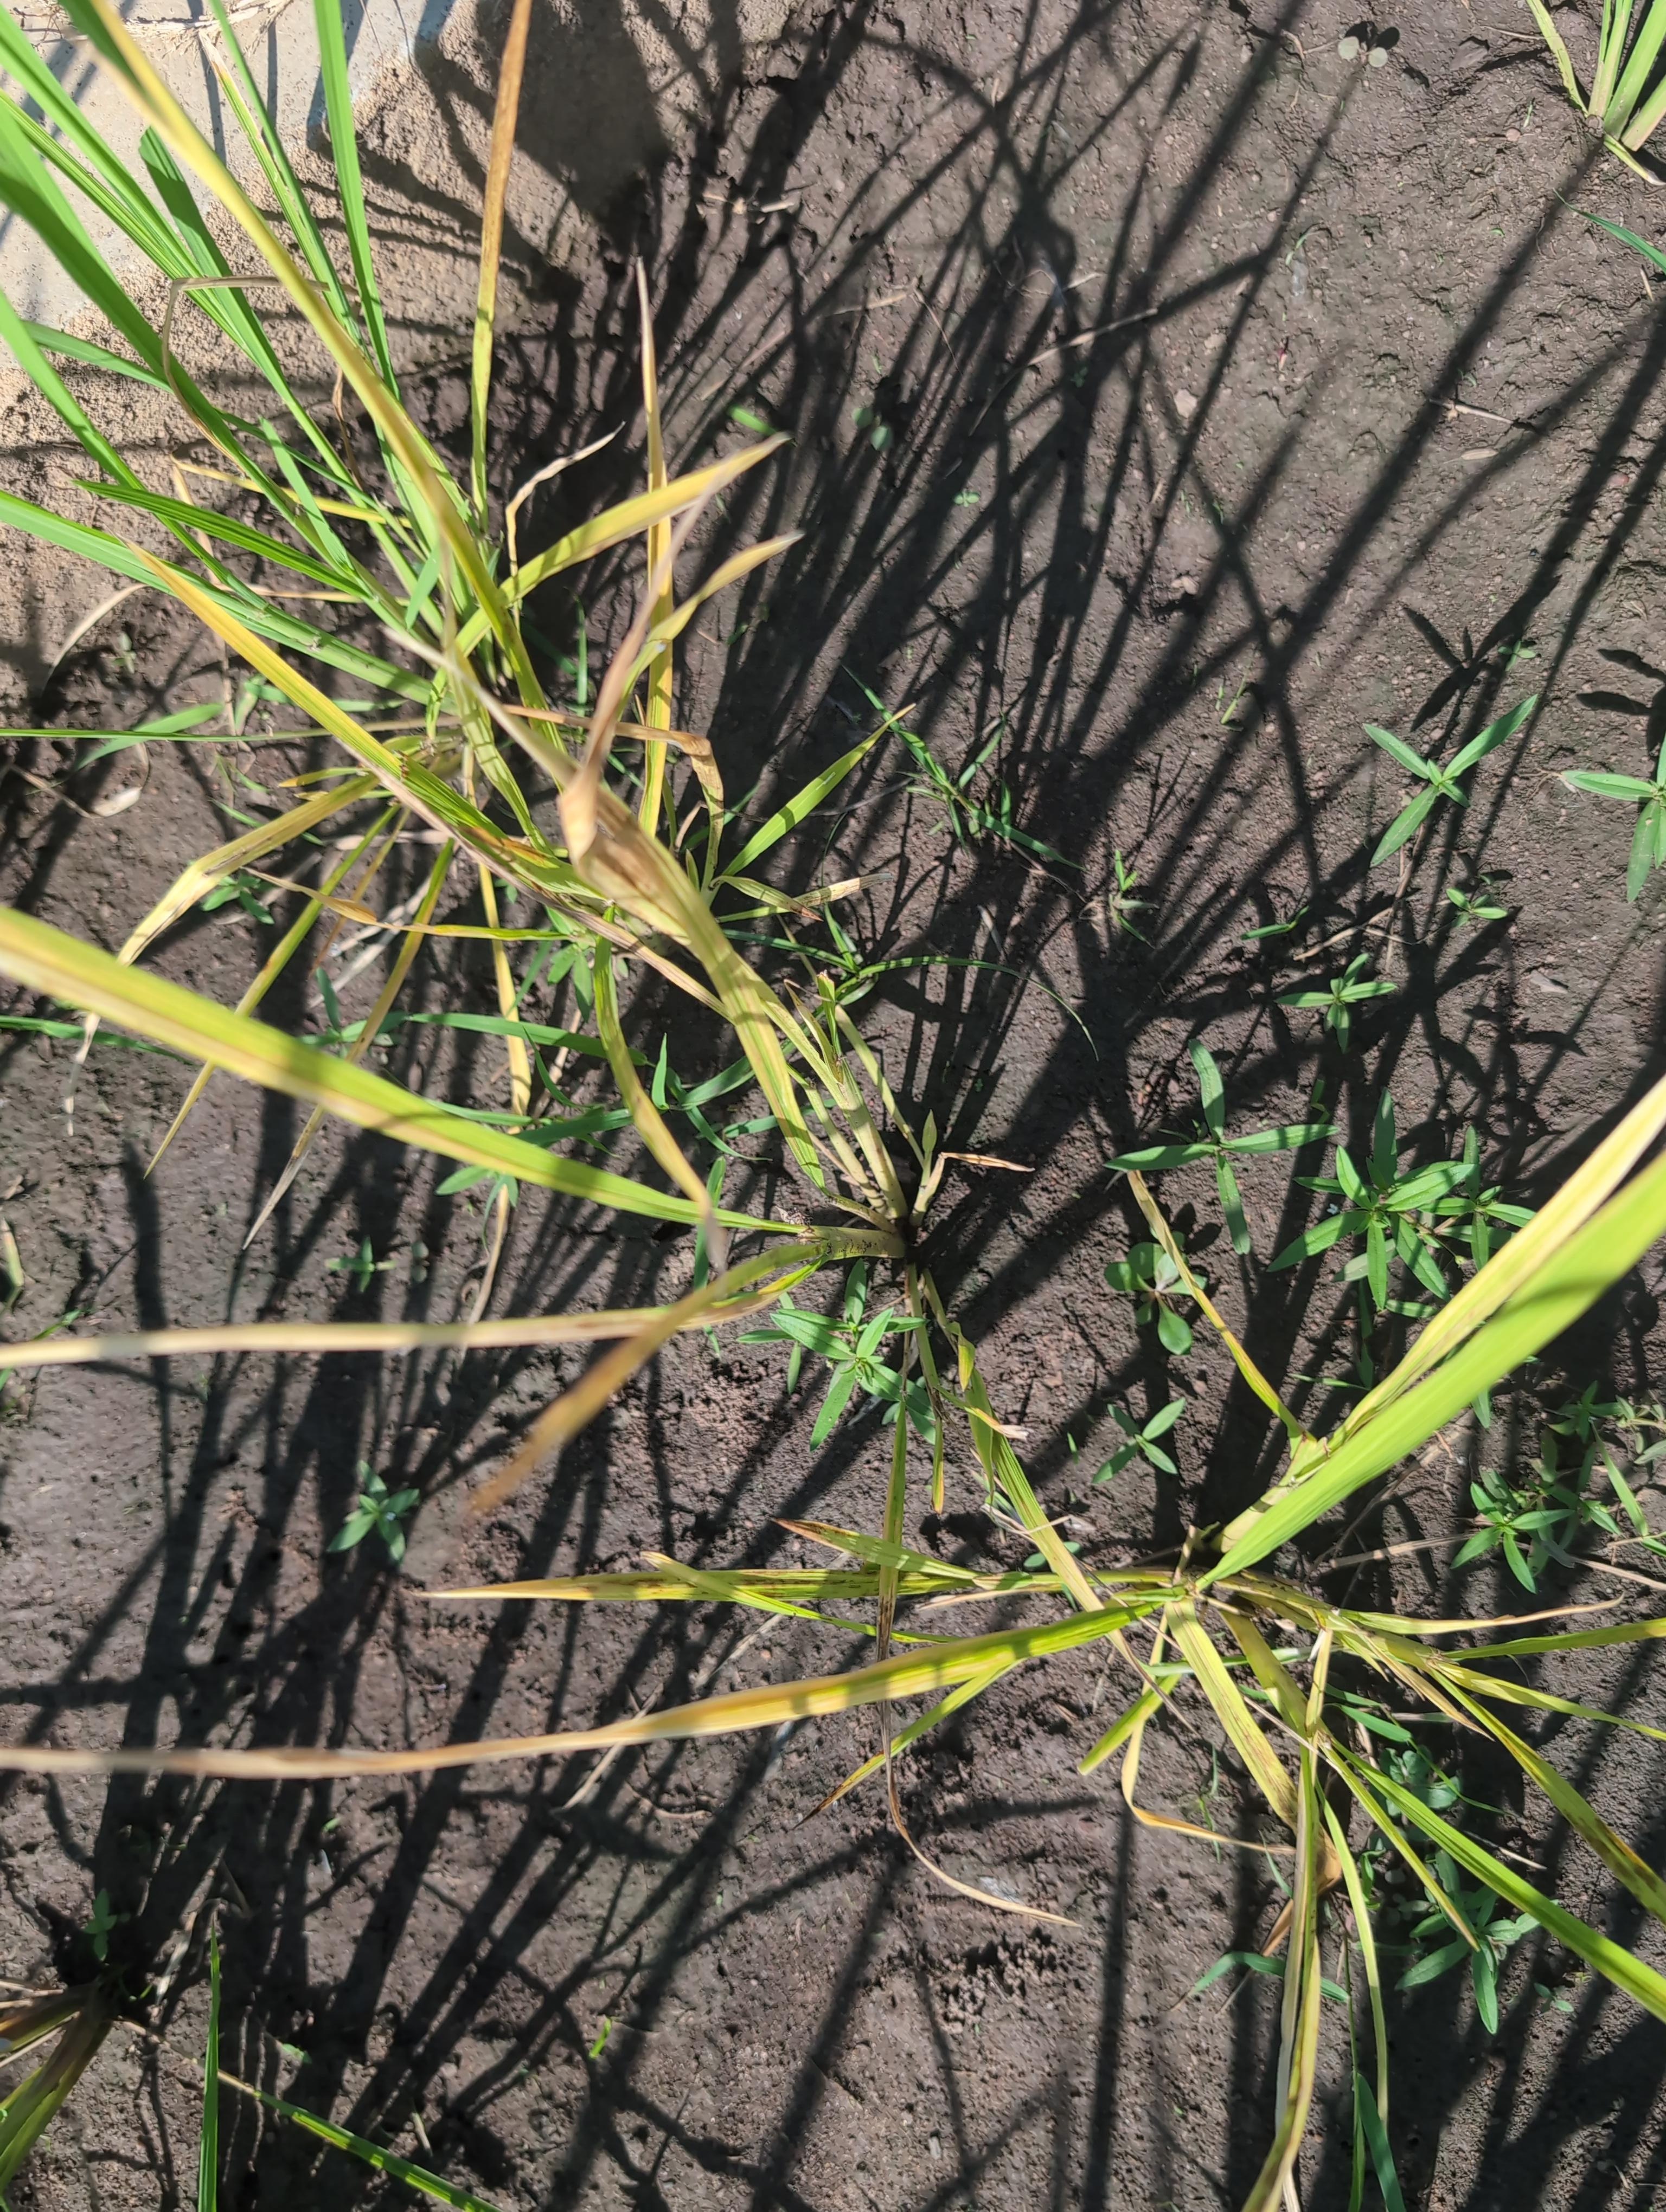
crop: rice
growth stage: tillering
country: Côte d'Ivoire
